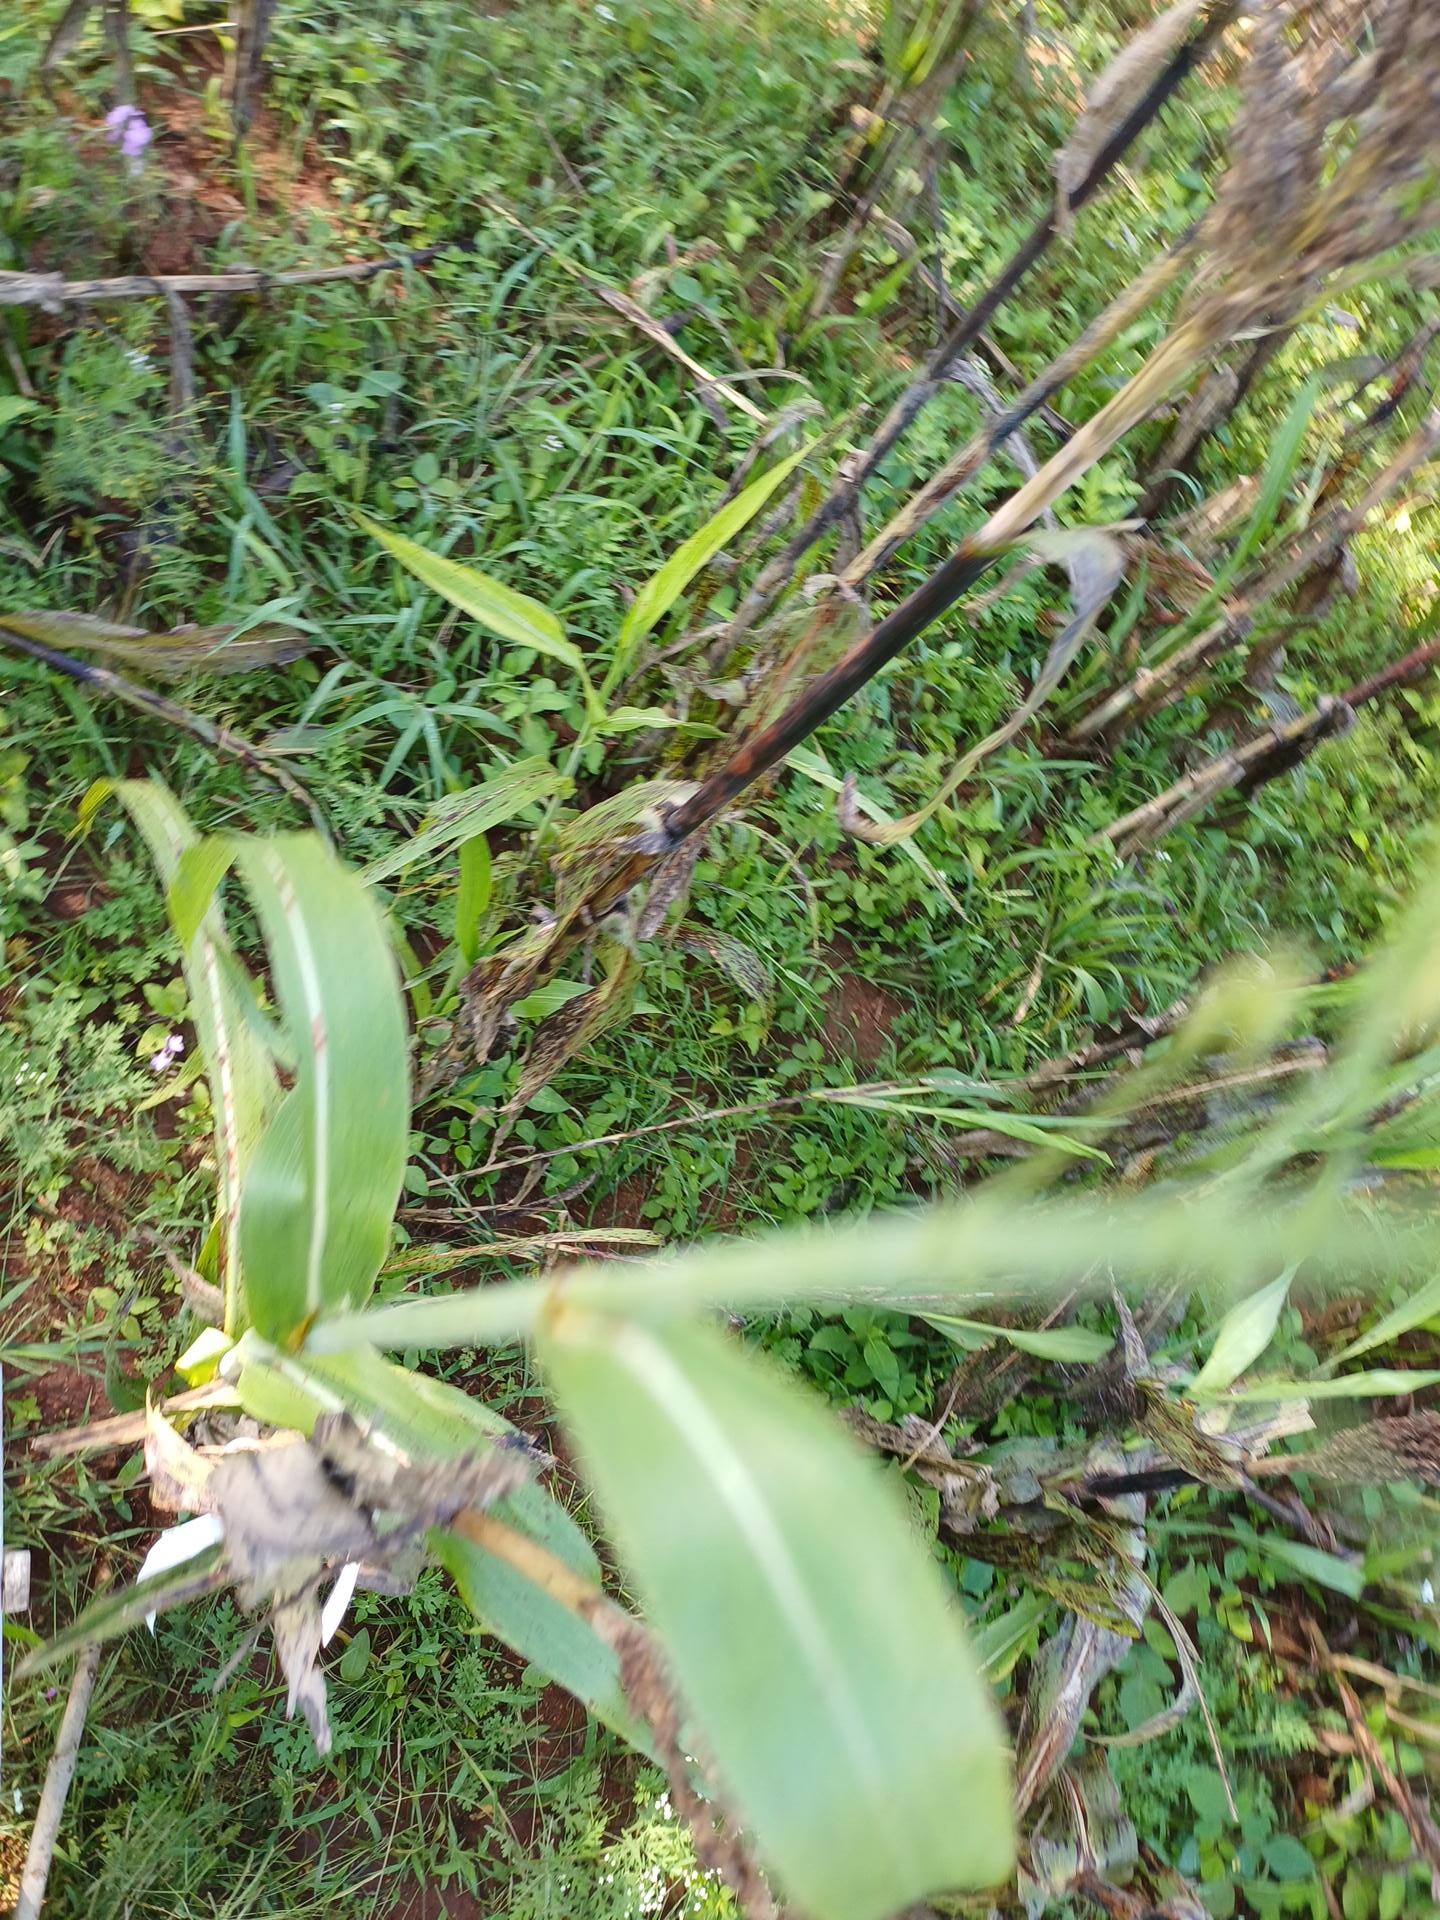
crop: sorghum
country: Kenya
